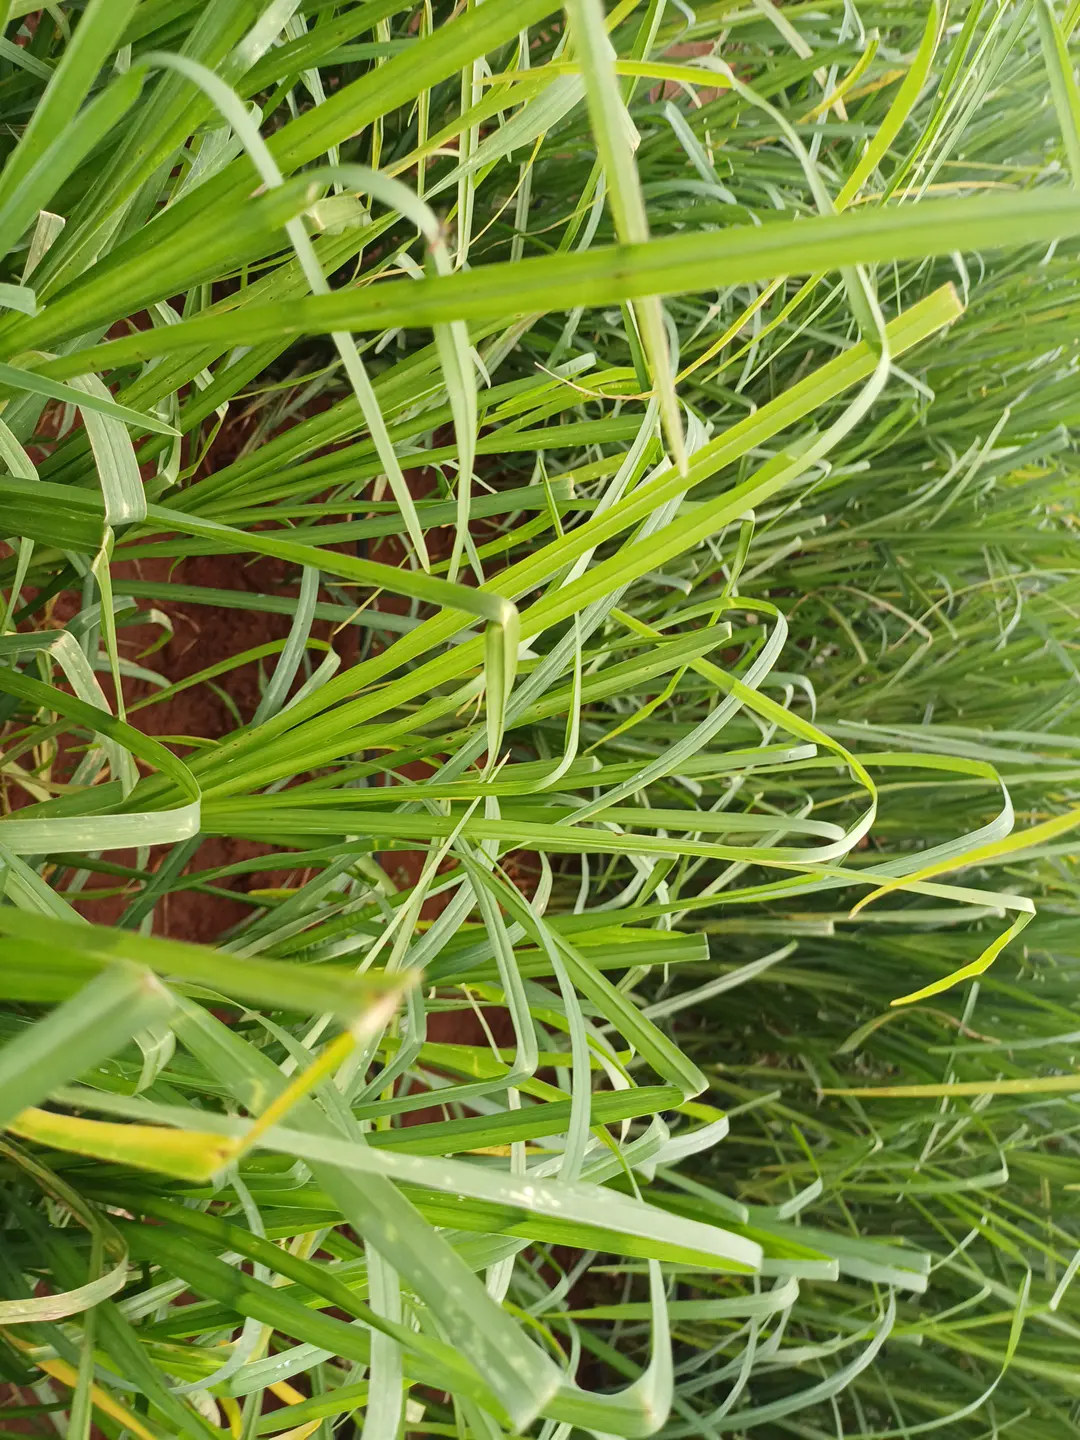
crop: finger millet
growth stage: vegetative
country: Kenya
